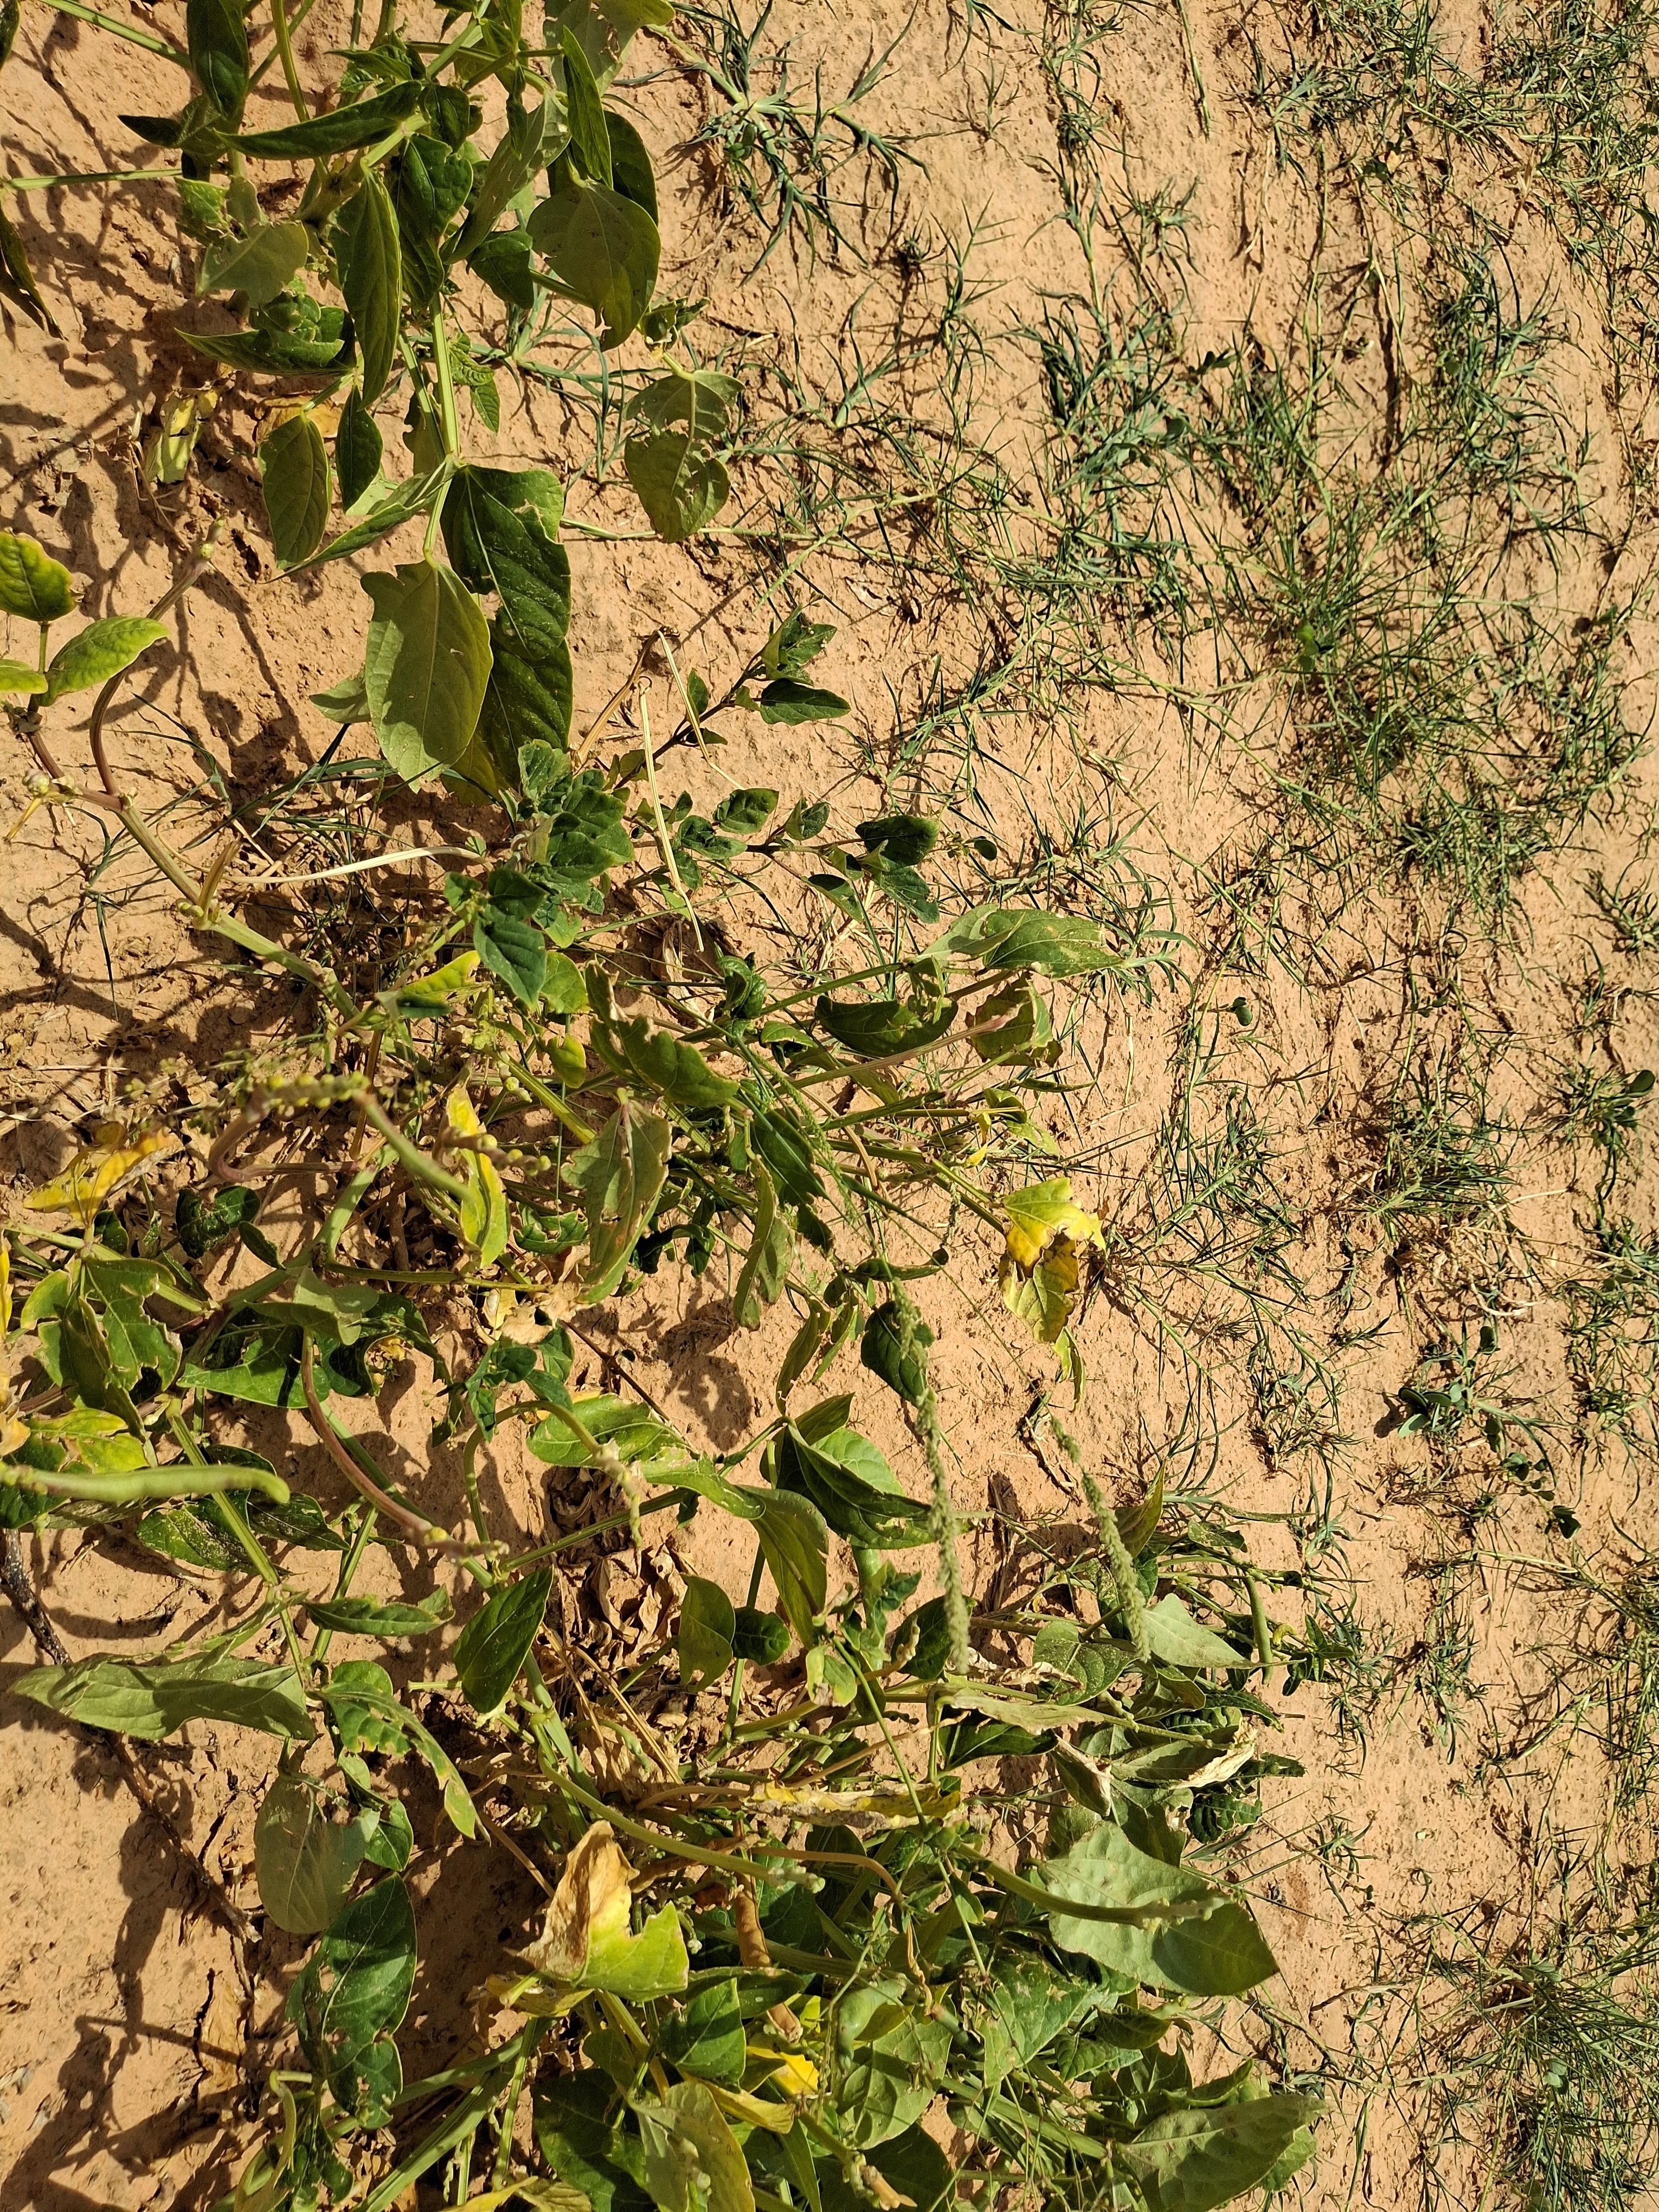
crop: cowpea
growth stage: harvest maturity
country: Nigeria
